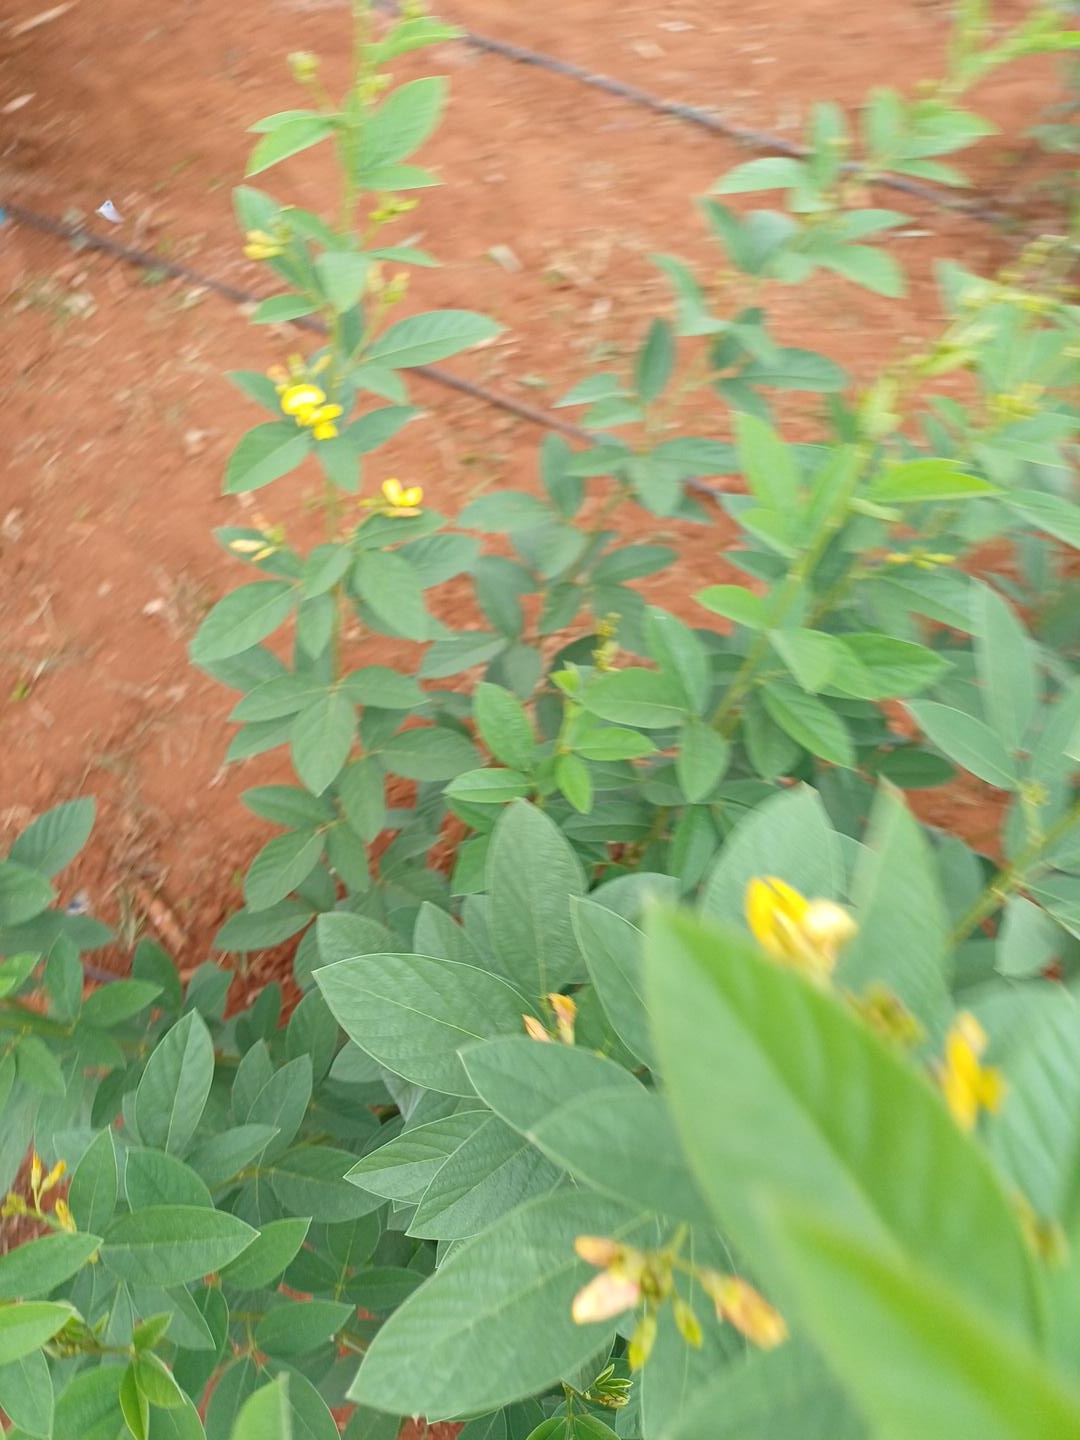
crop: pigeonpea
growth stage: development pod
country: Kenya
